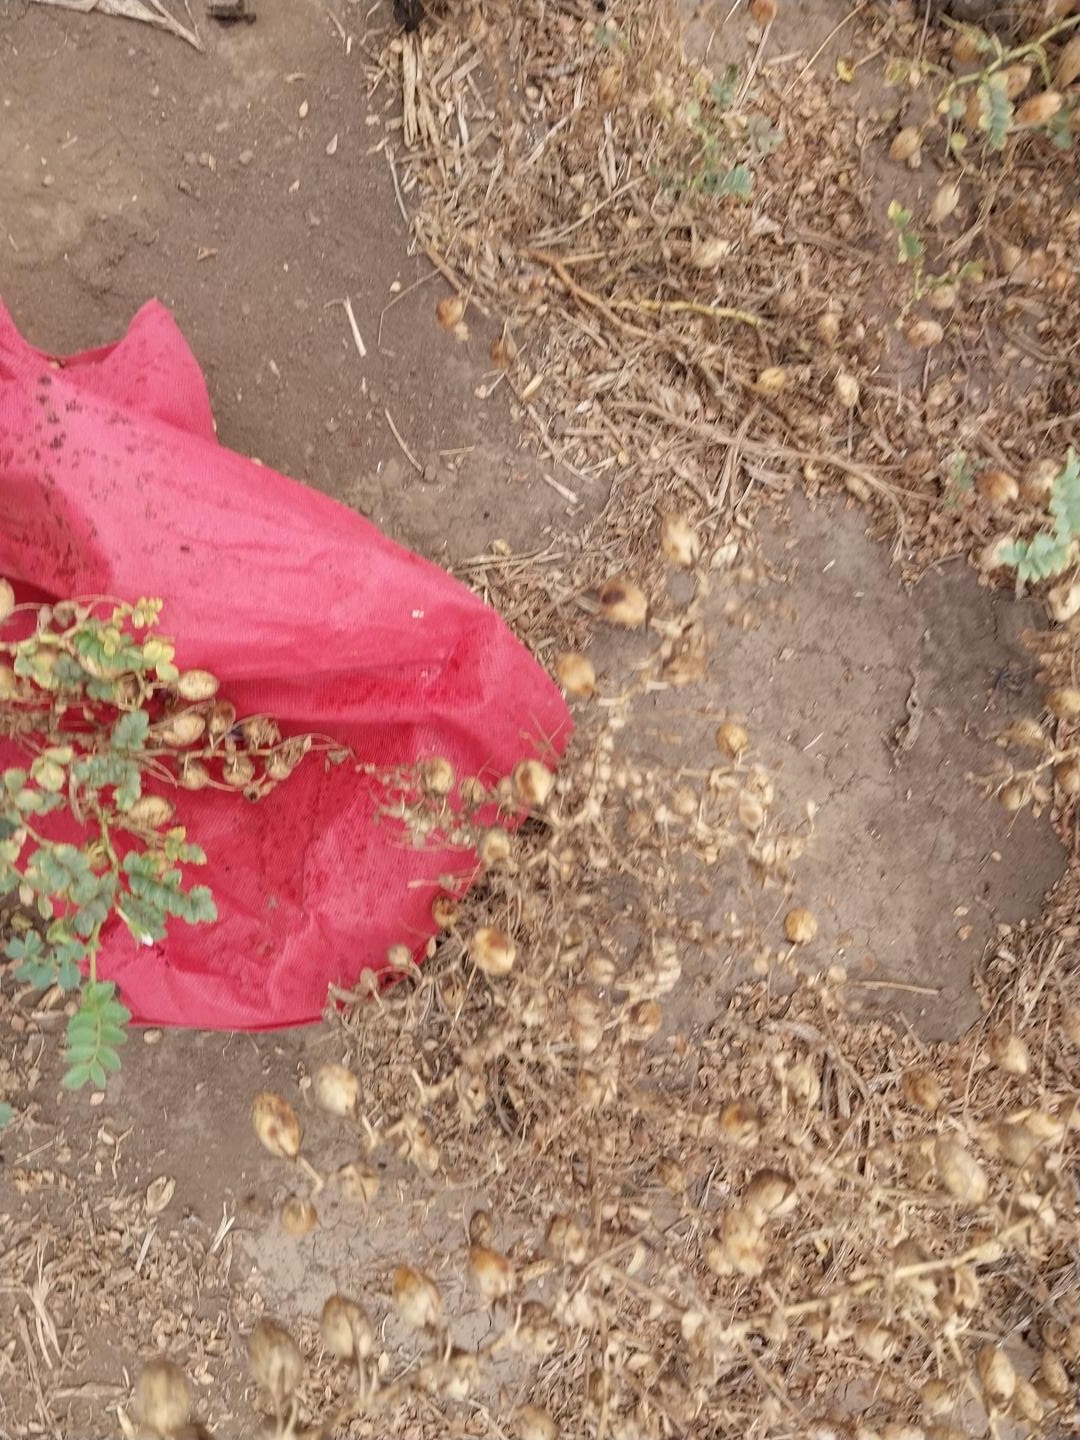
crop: chickpea
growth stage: development pod
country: Tanzania
